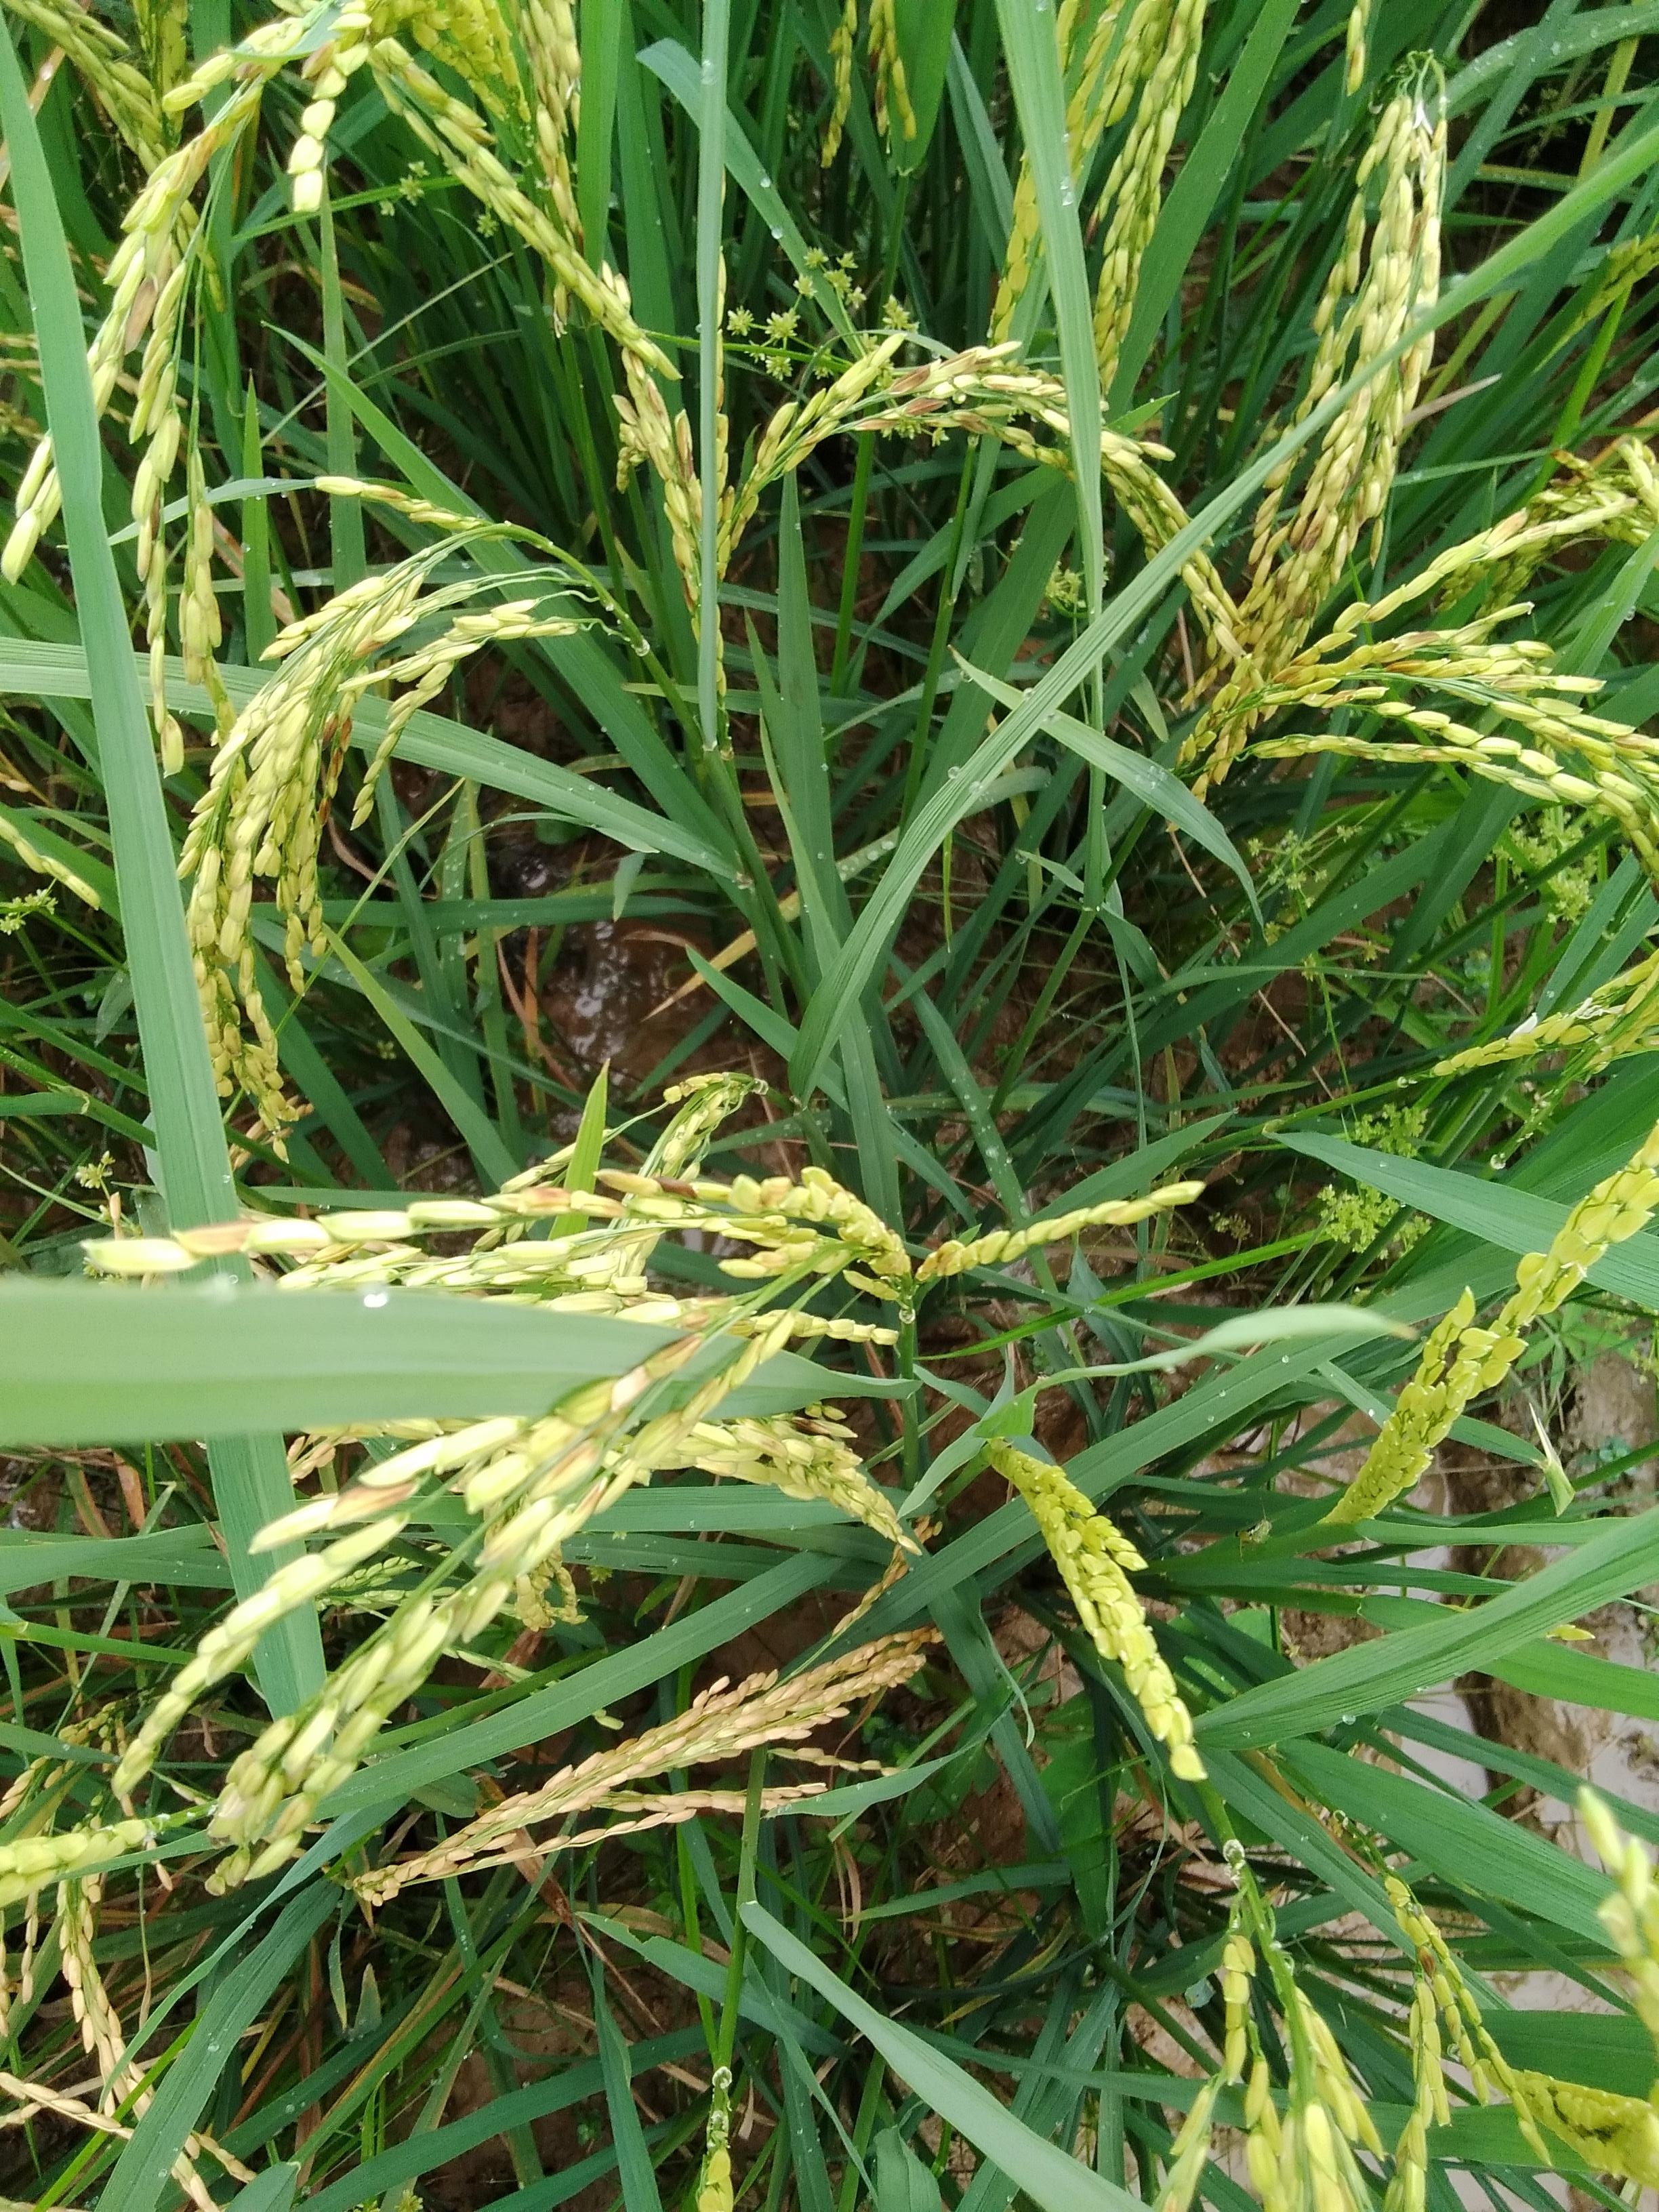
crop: rice
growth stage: stage dough
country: Nigeria
